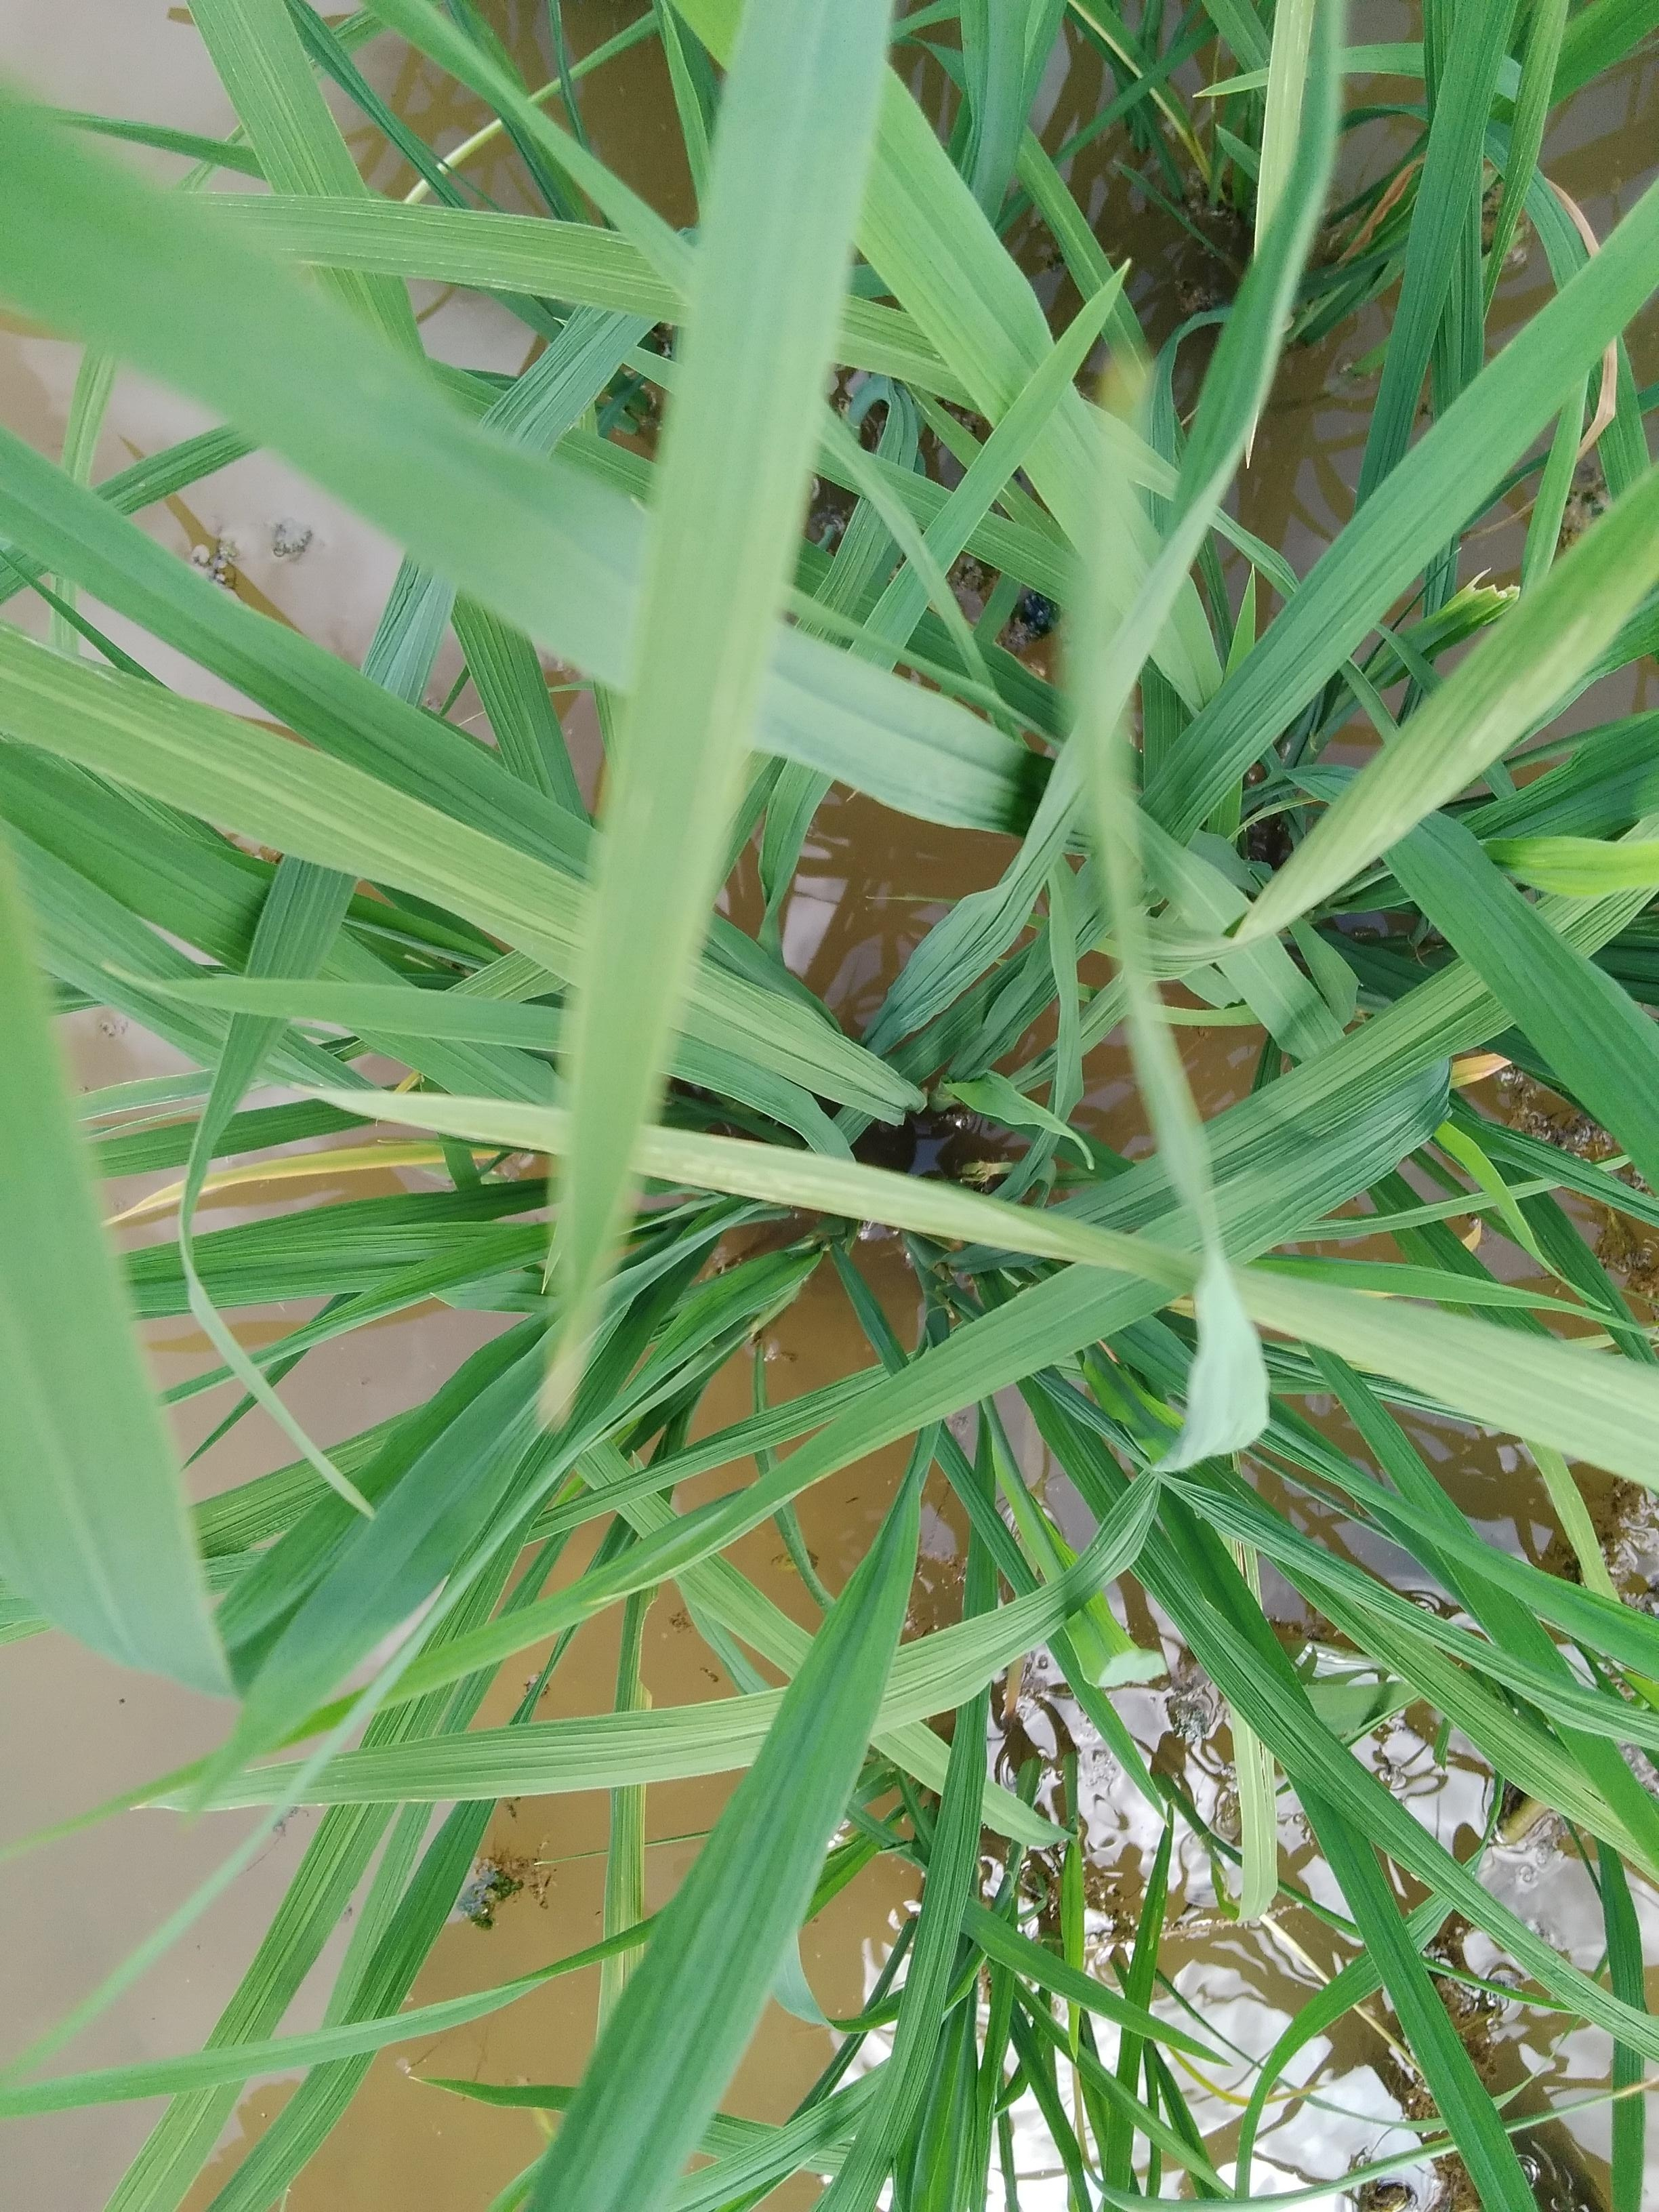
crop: rice
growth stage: elongation stem
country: Nigeria
